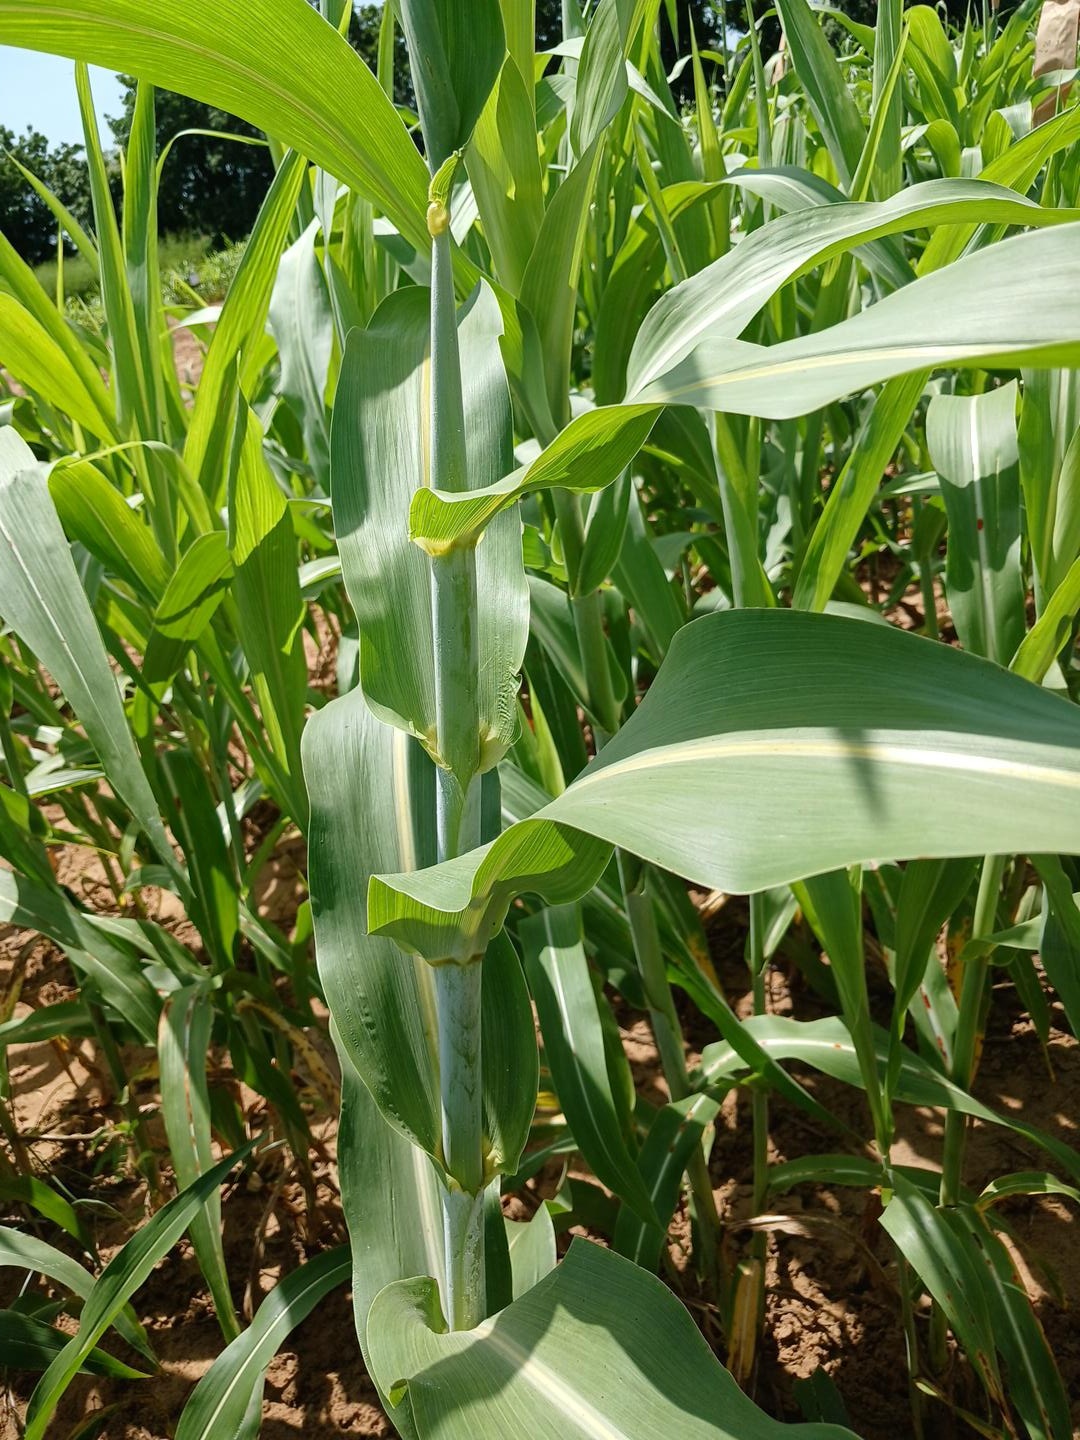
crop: sorghum
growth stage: vegetative
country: Senegal
